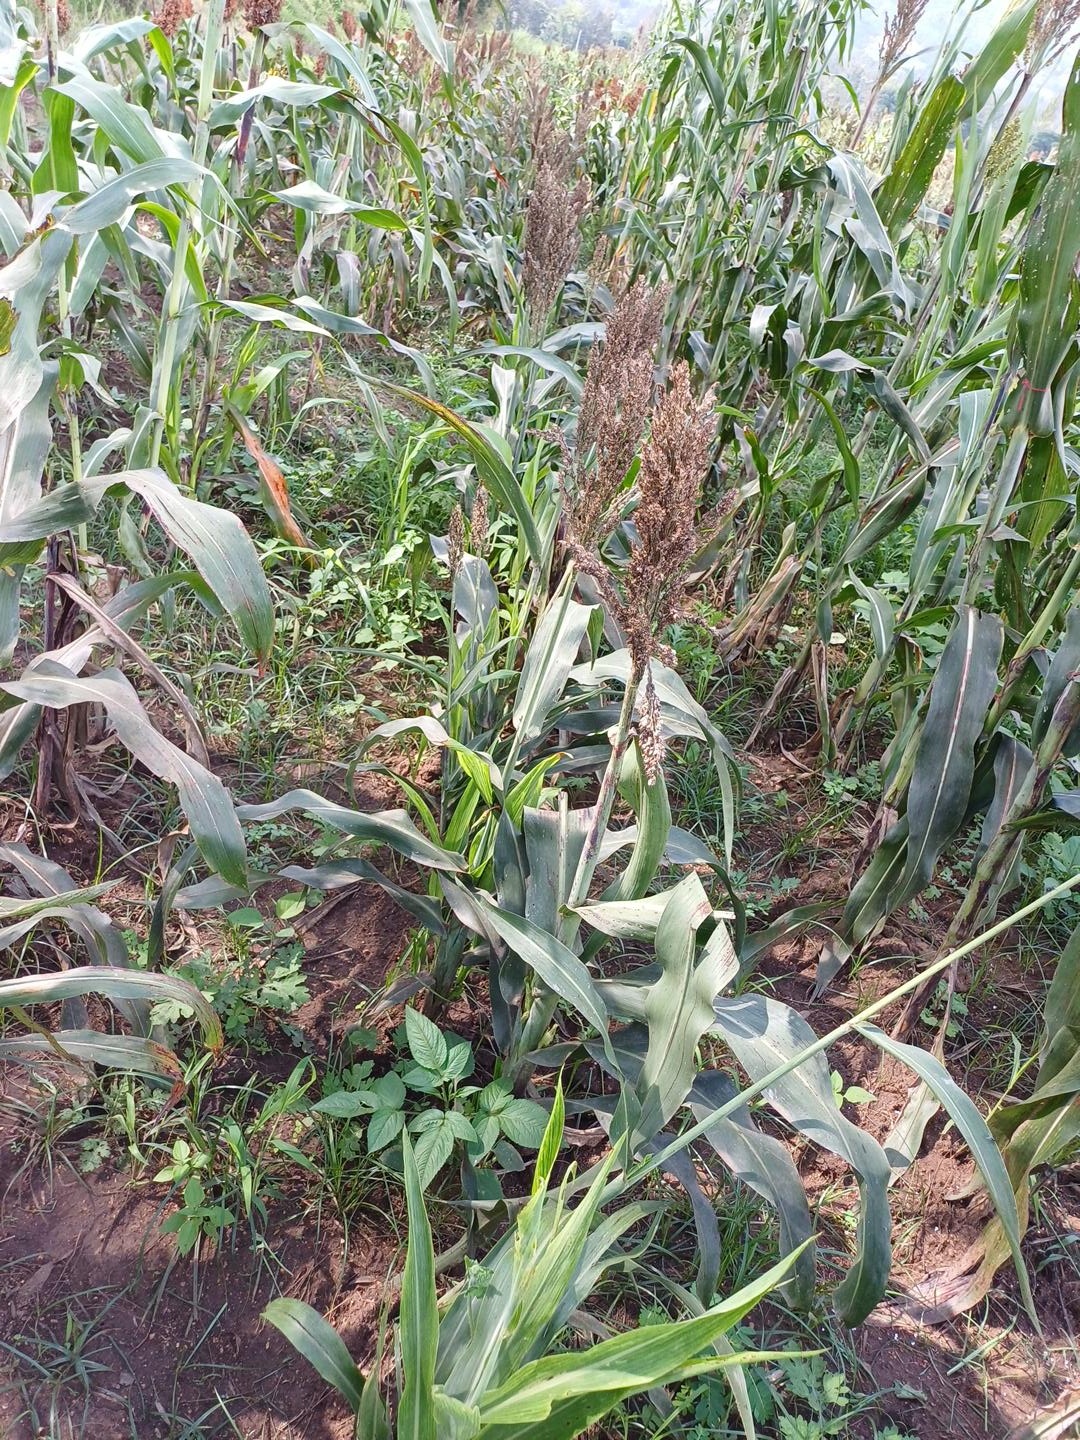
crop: sorghum
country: Kenya
